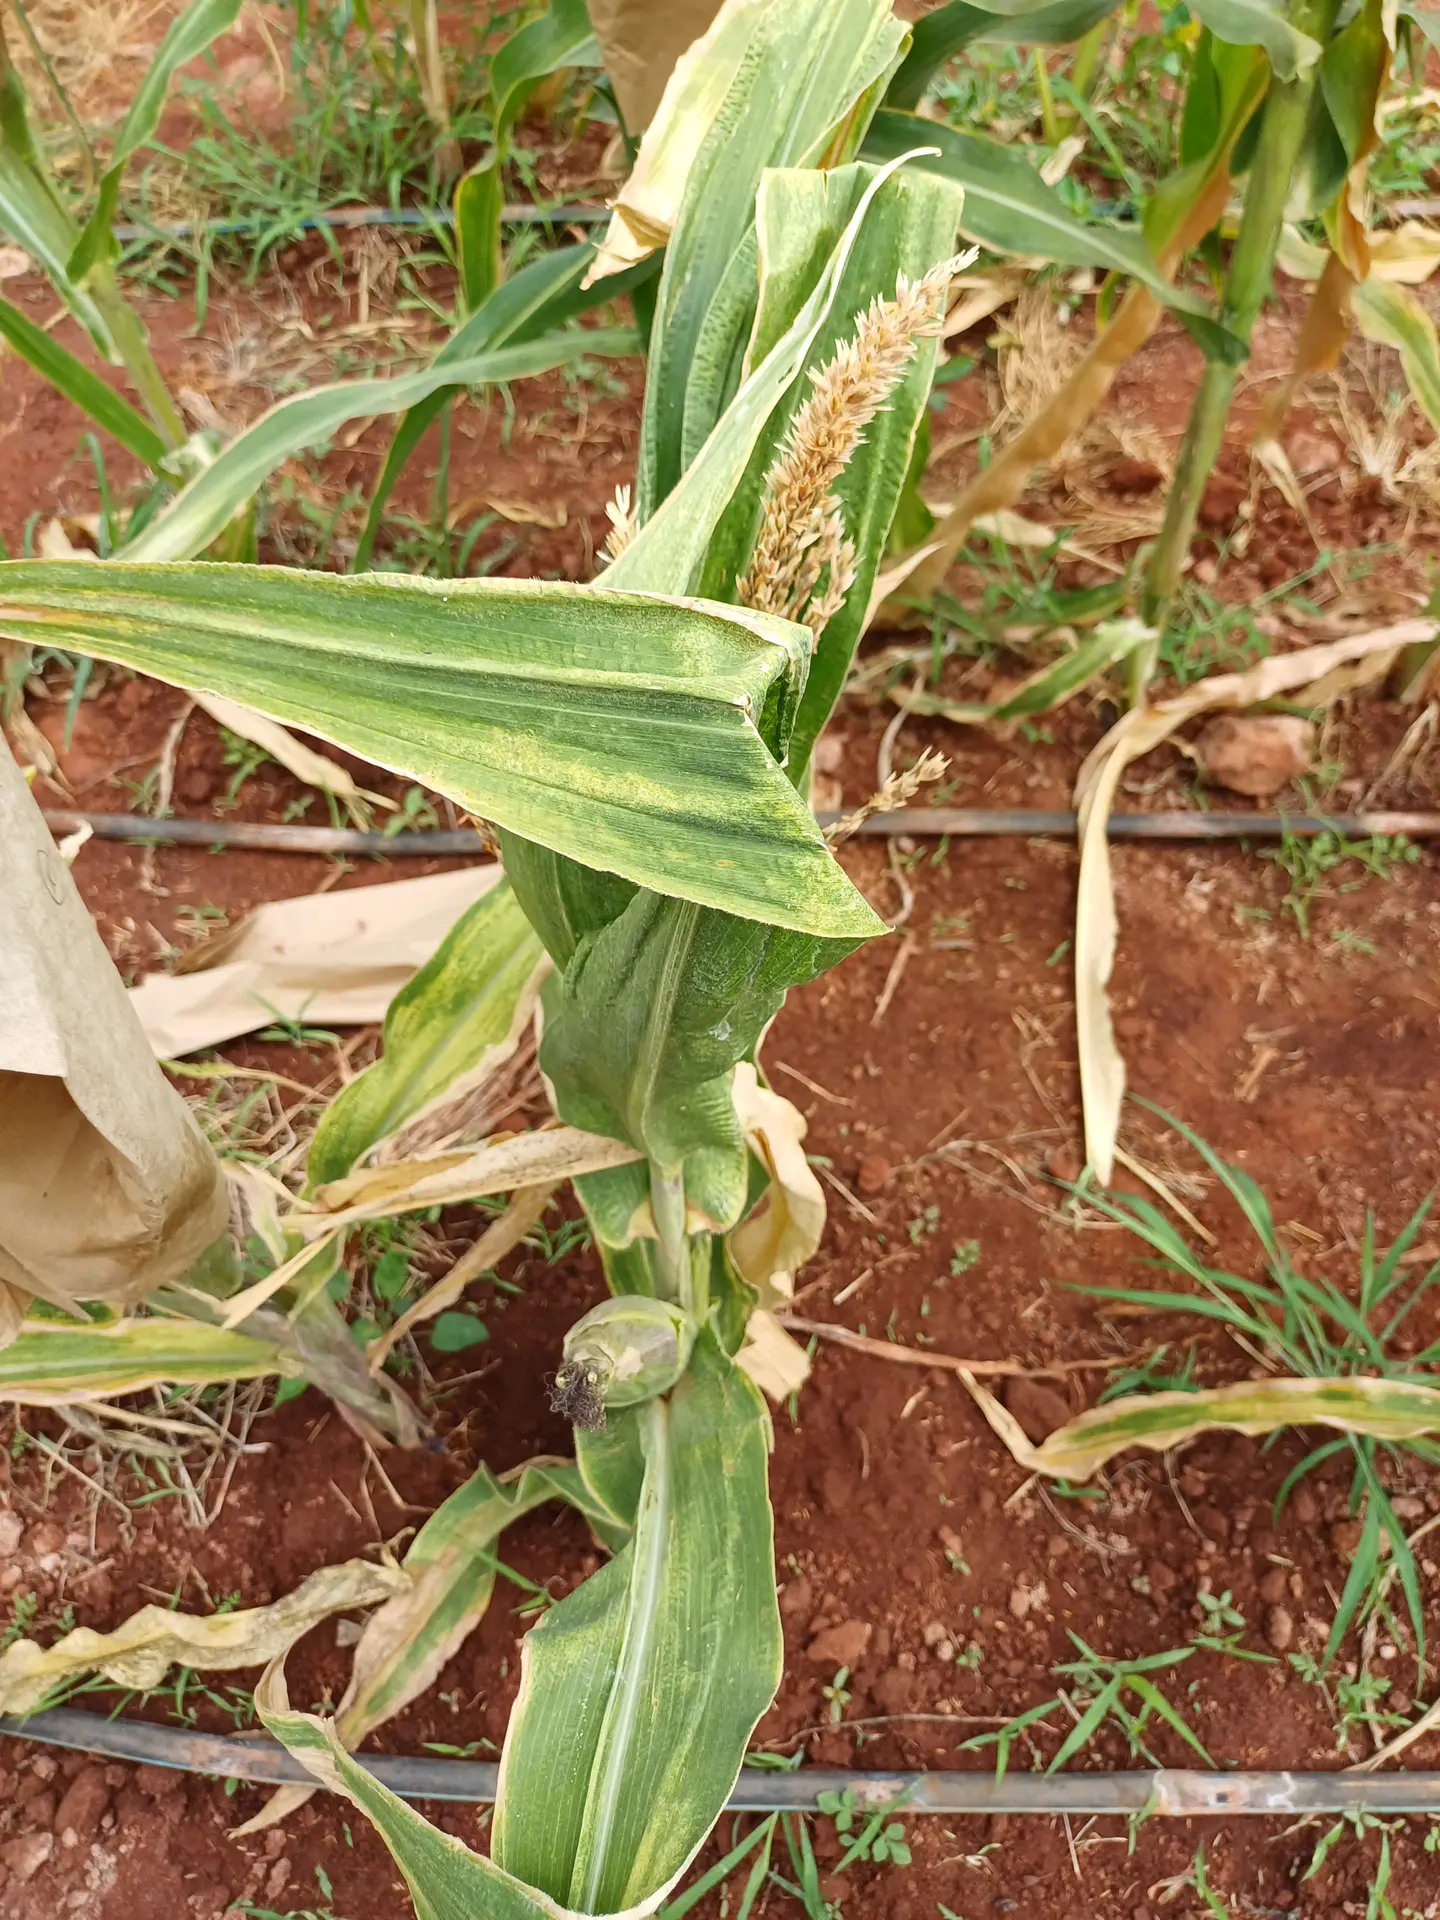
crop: maize
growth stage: flowering
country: Kenya
